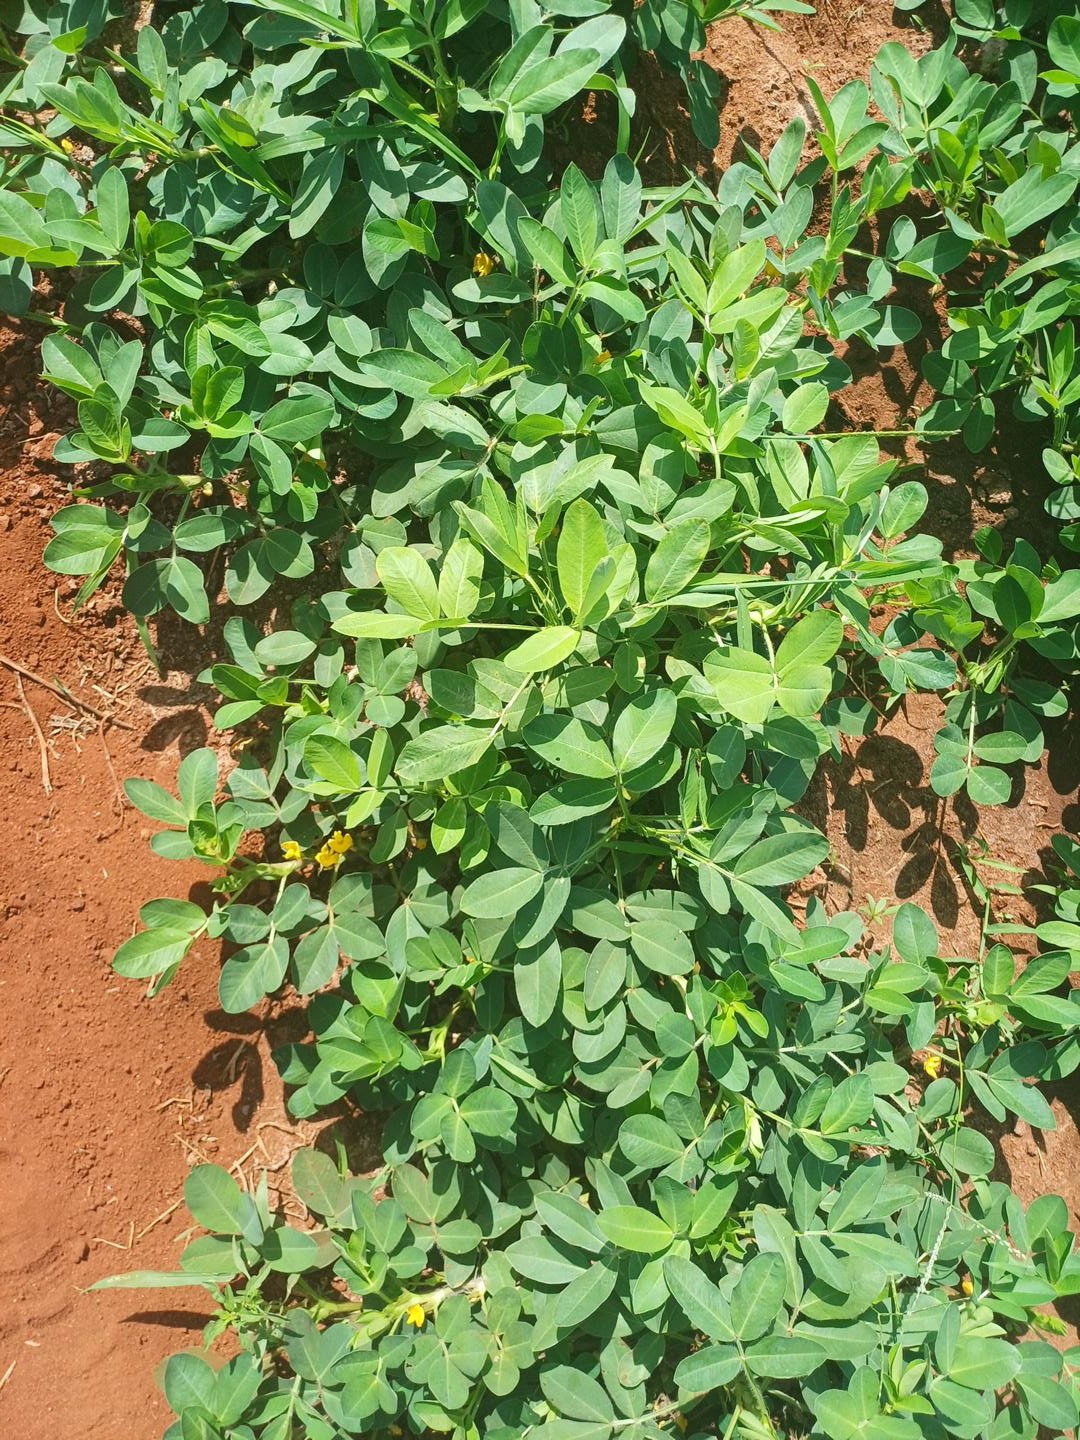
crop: groundnut
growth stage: flowering
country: Kenya
